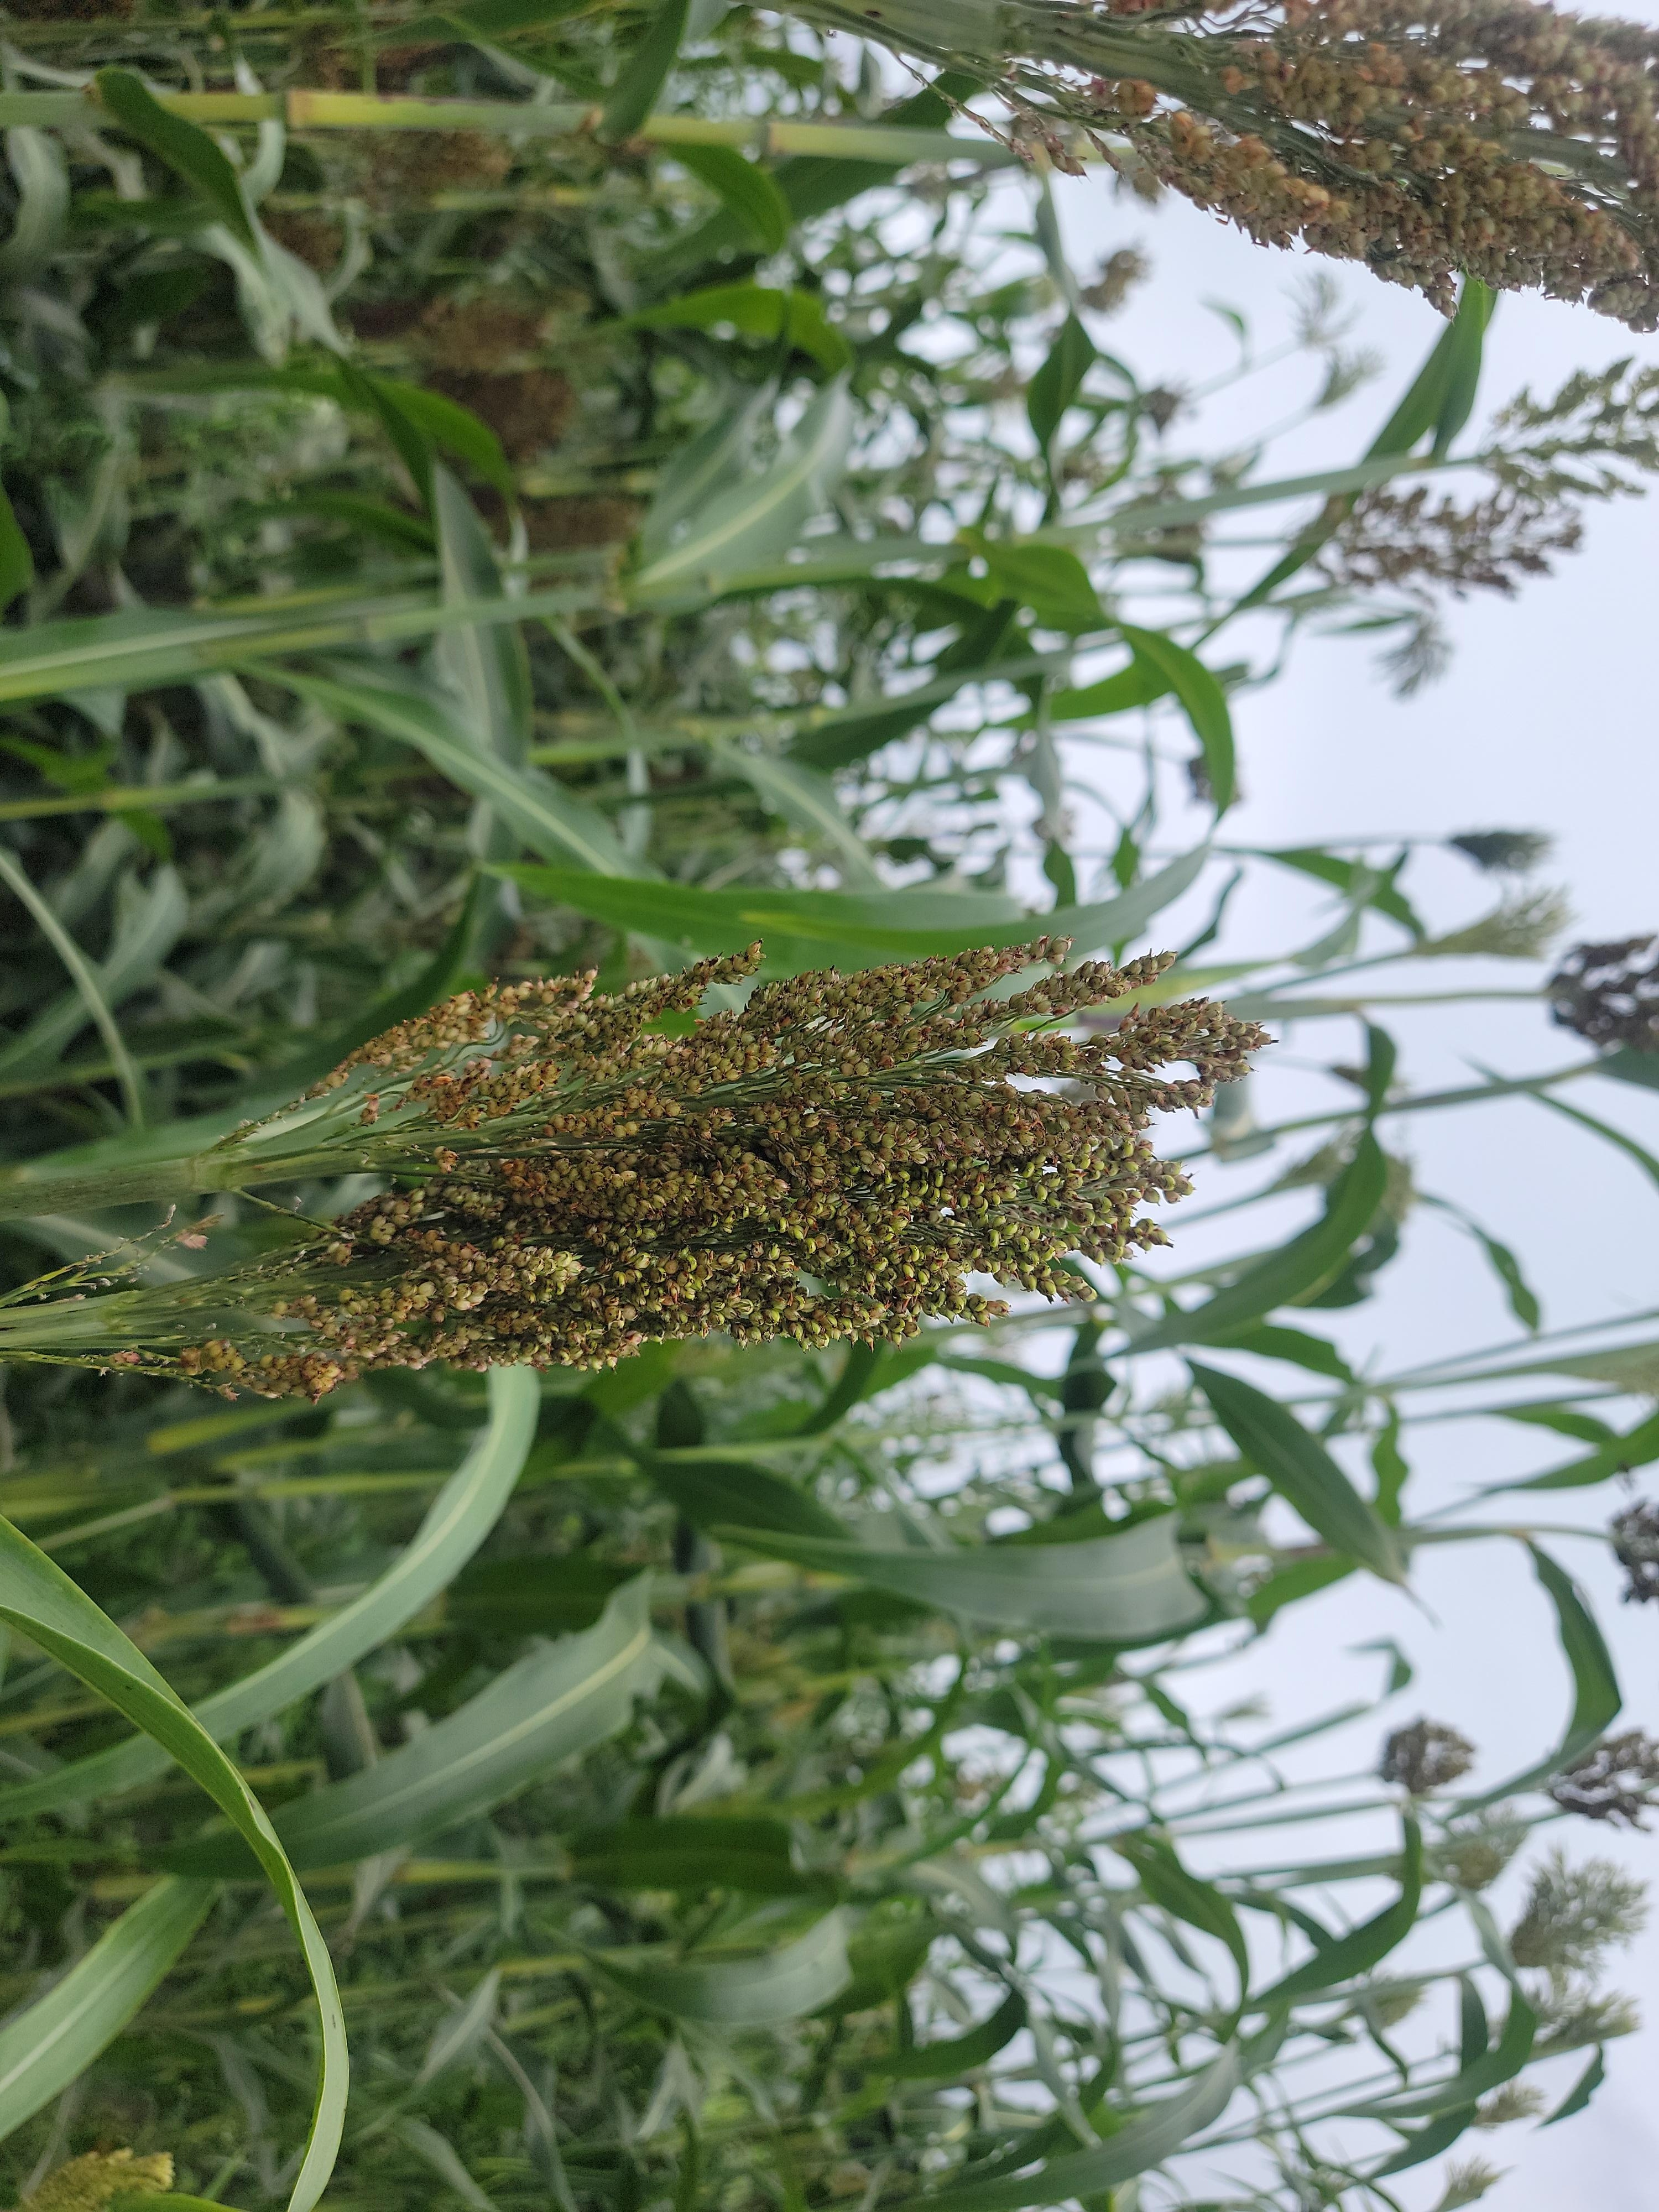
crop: sorghum
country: Tanzania
